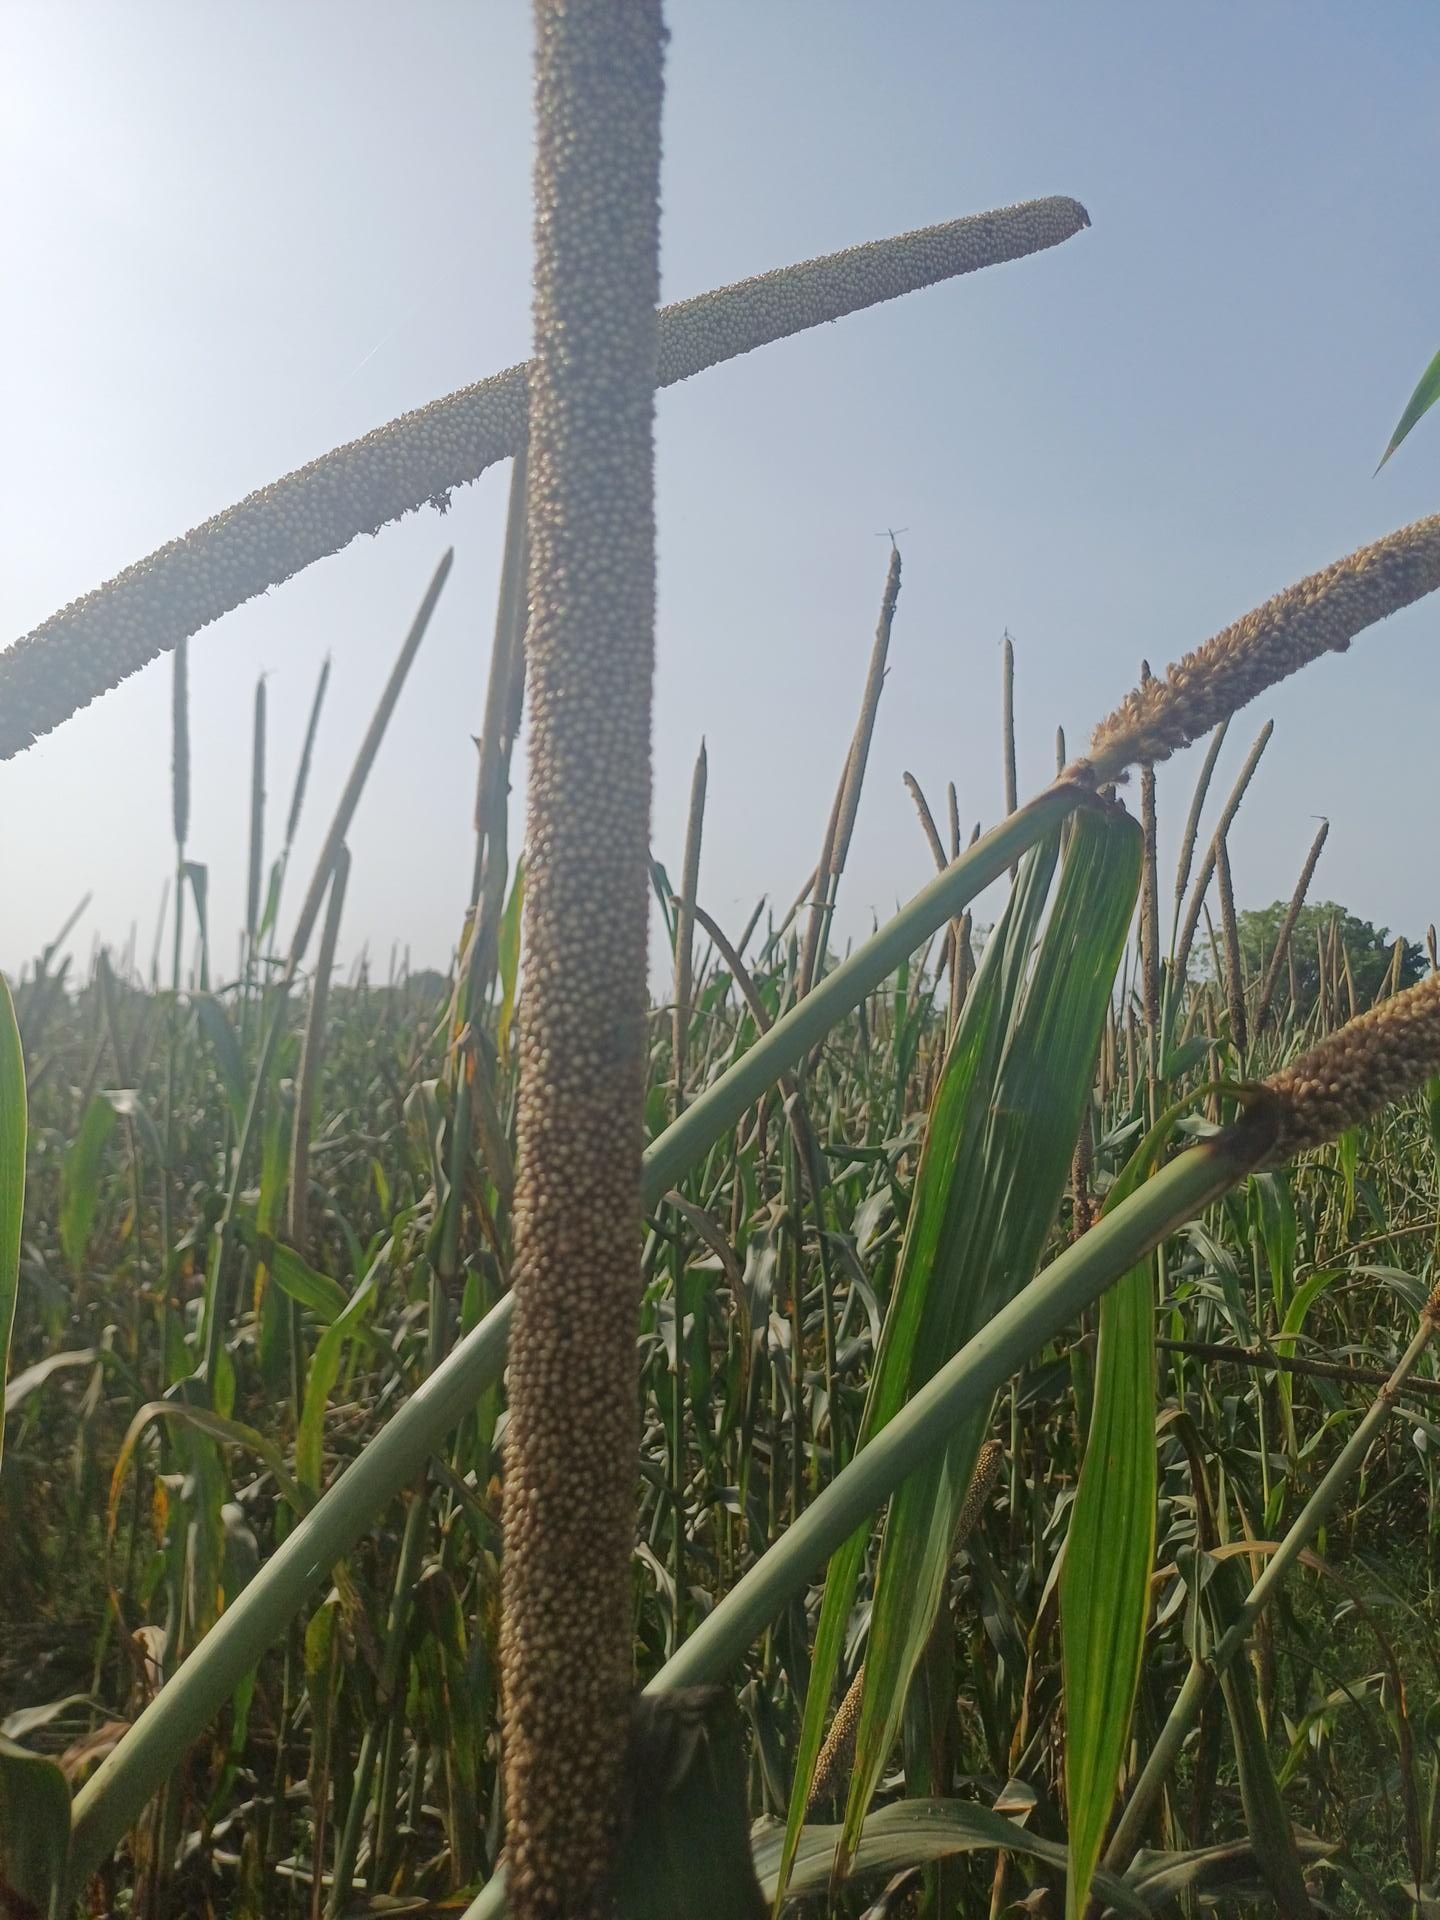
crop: pearl millet
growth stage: filling grain
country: Senegal
